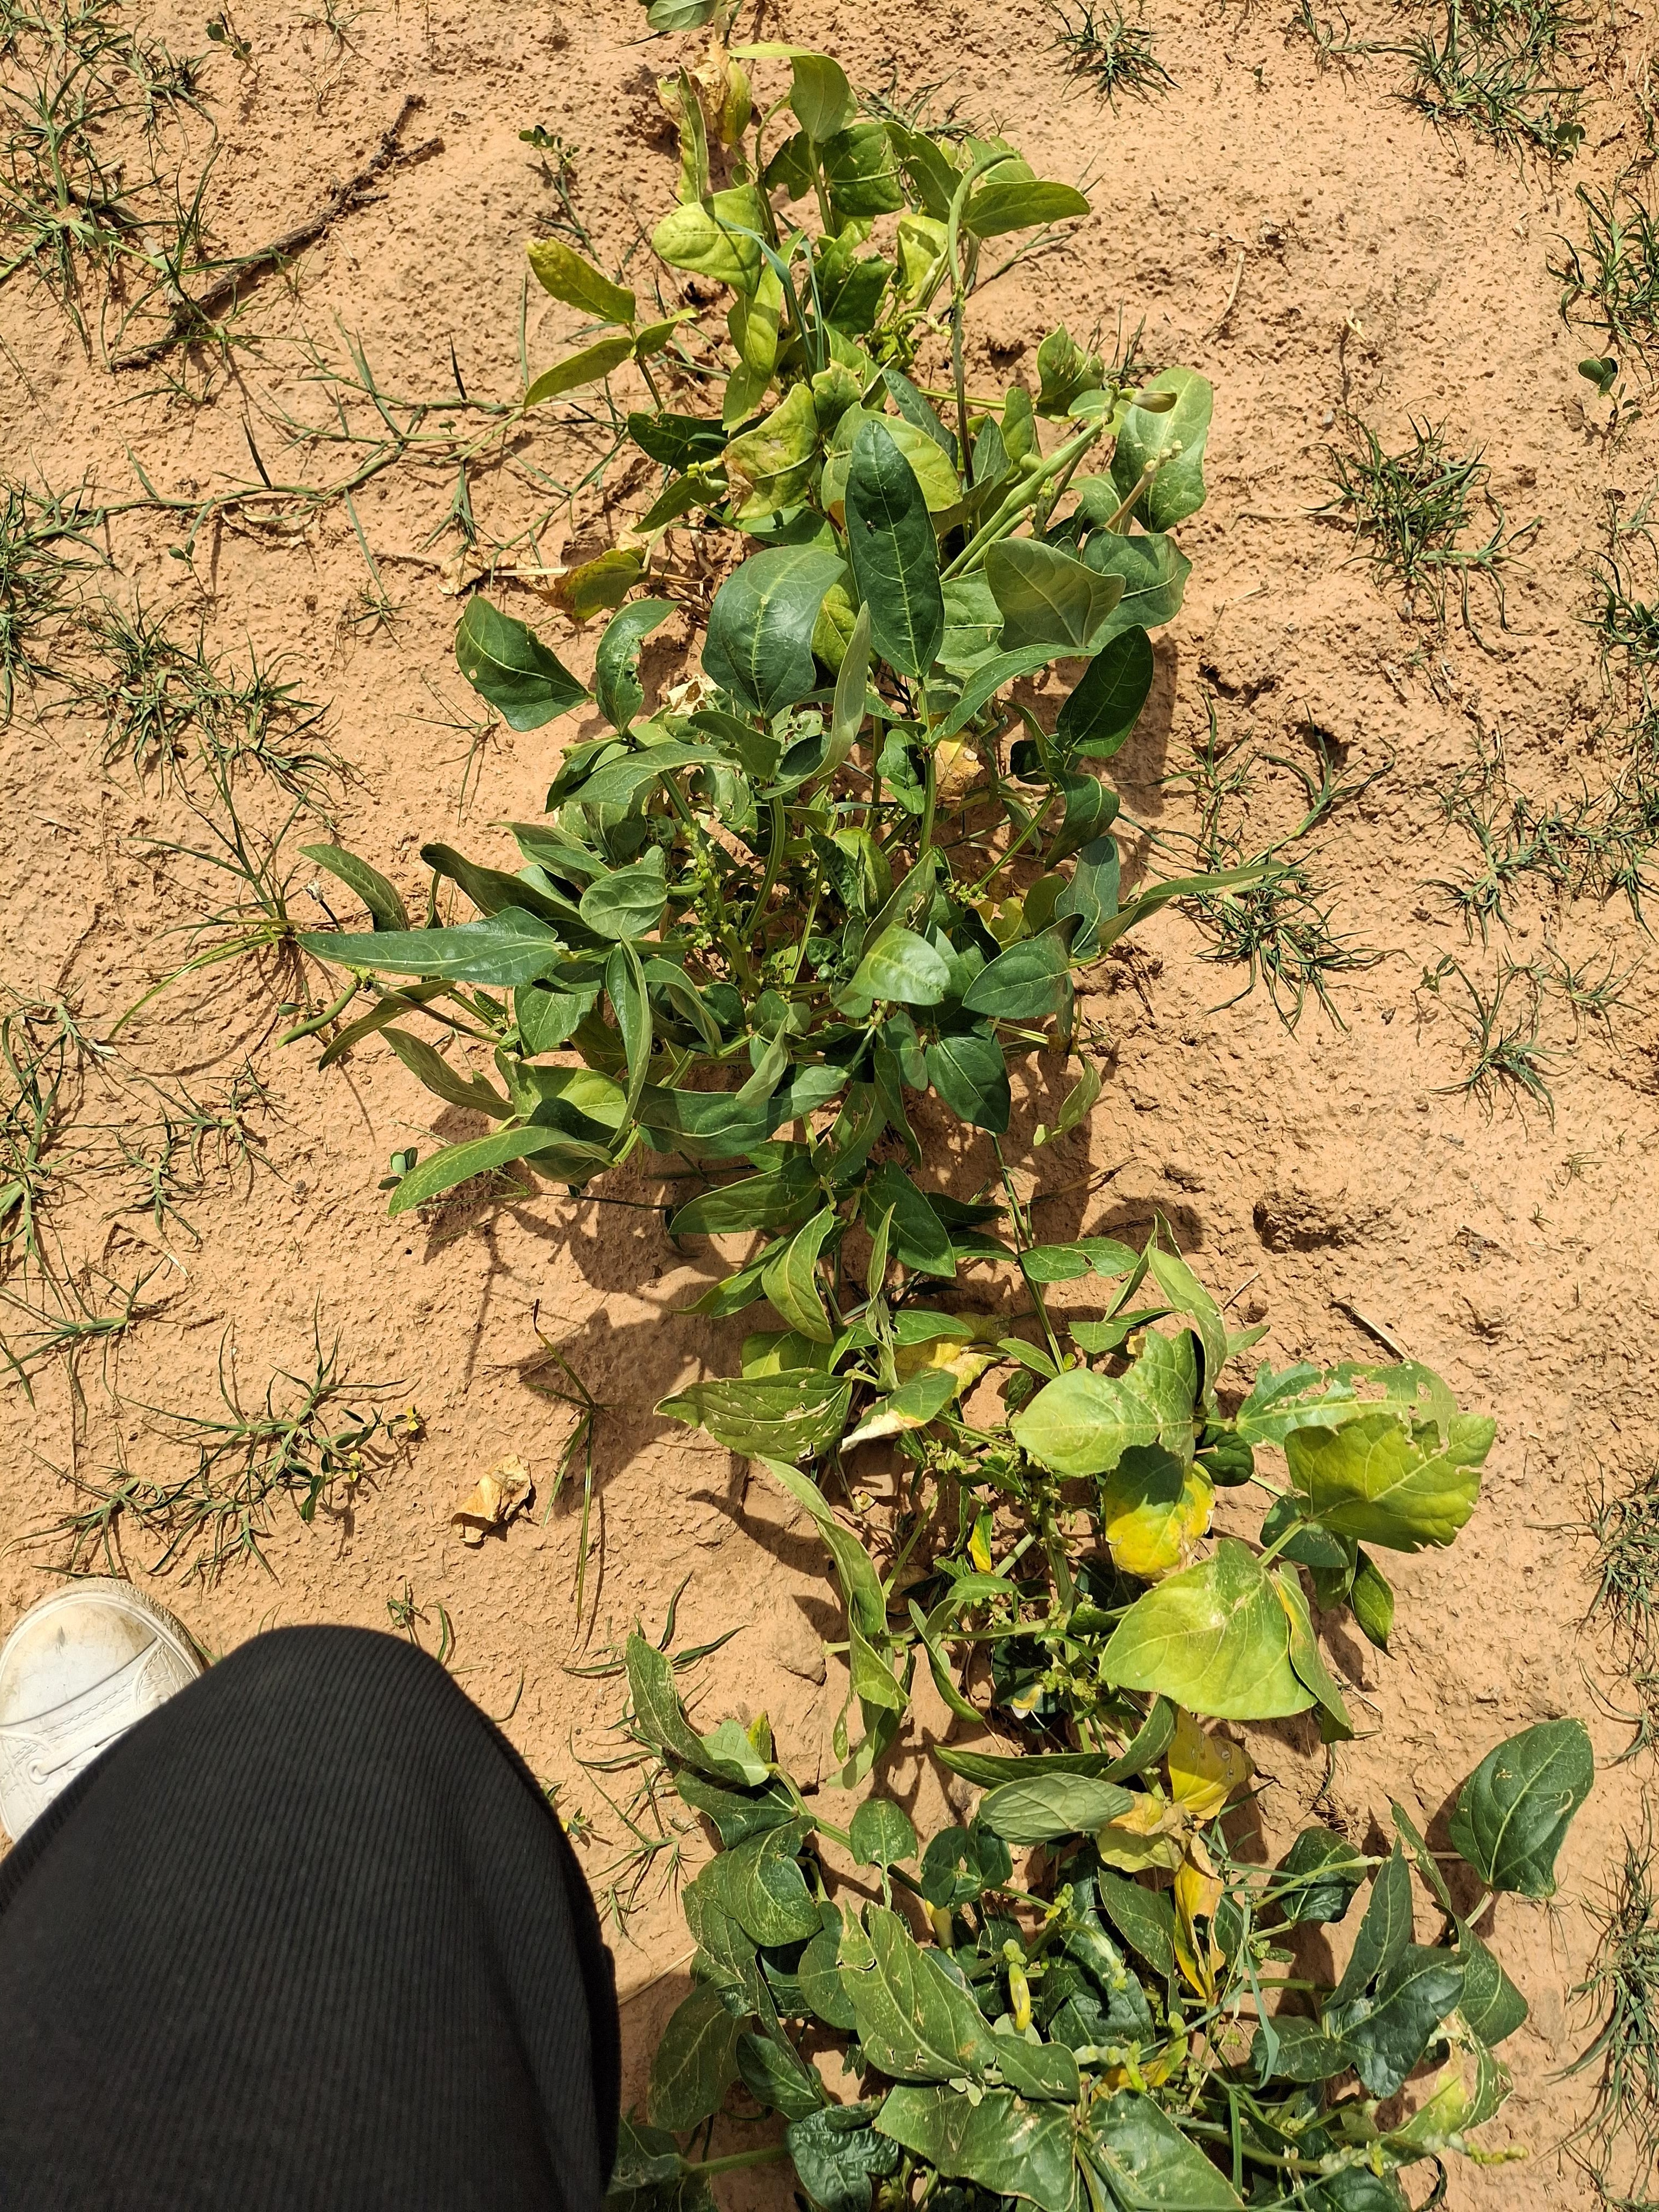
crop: cowpea
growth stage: harvest maturity
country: Nigeria
